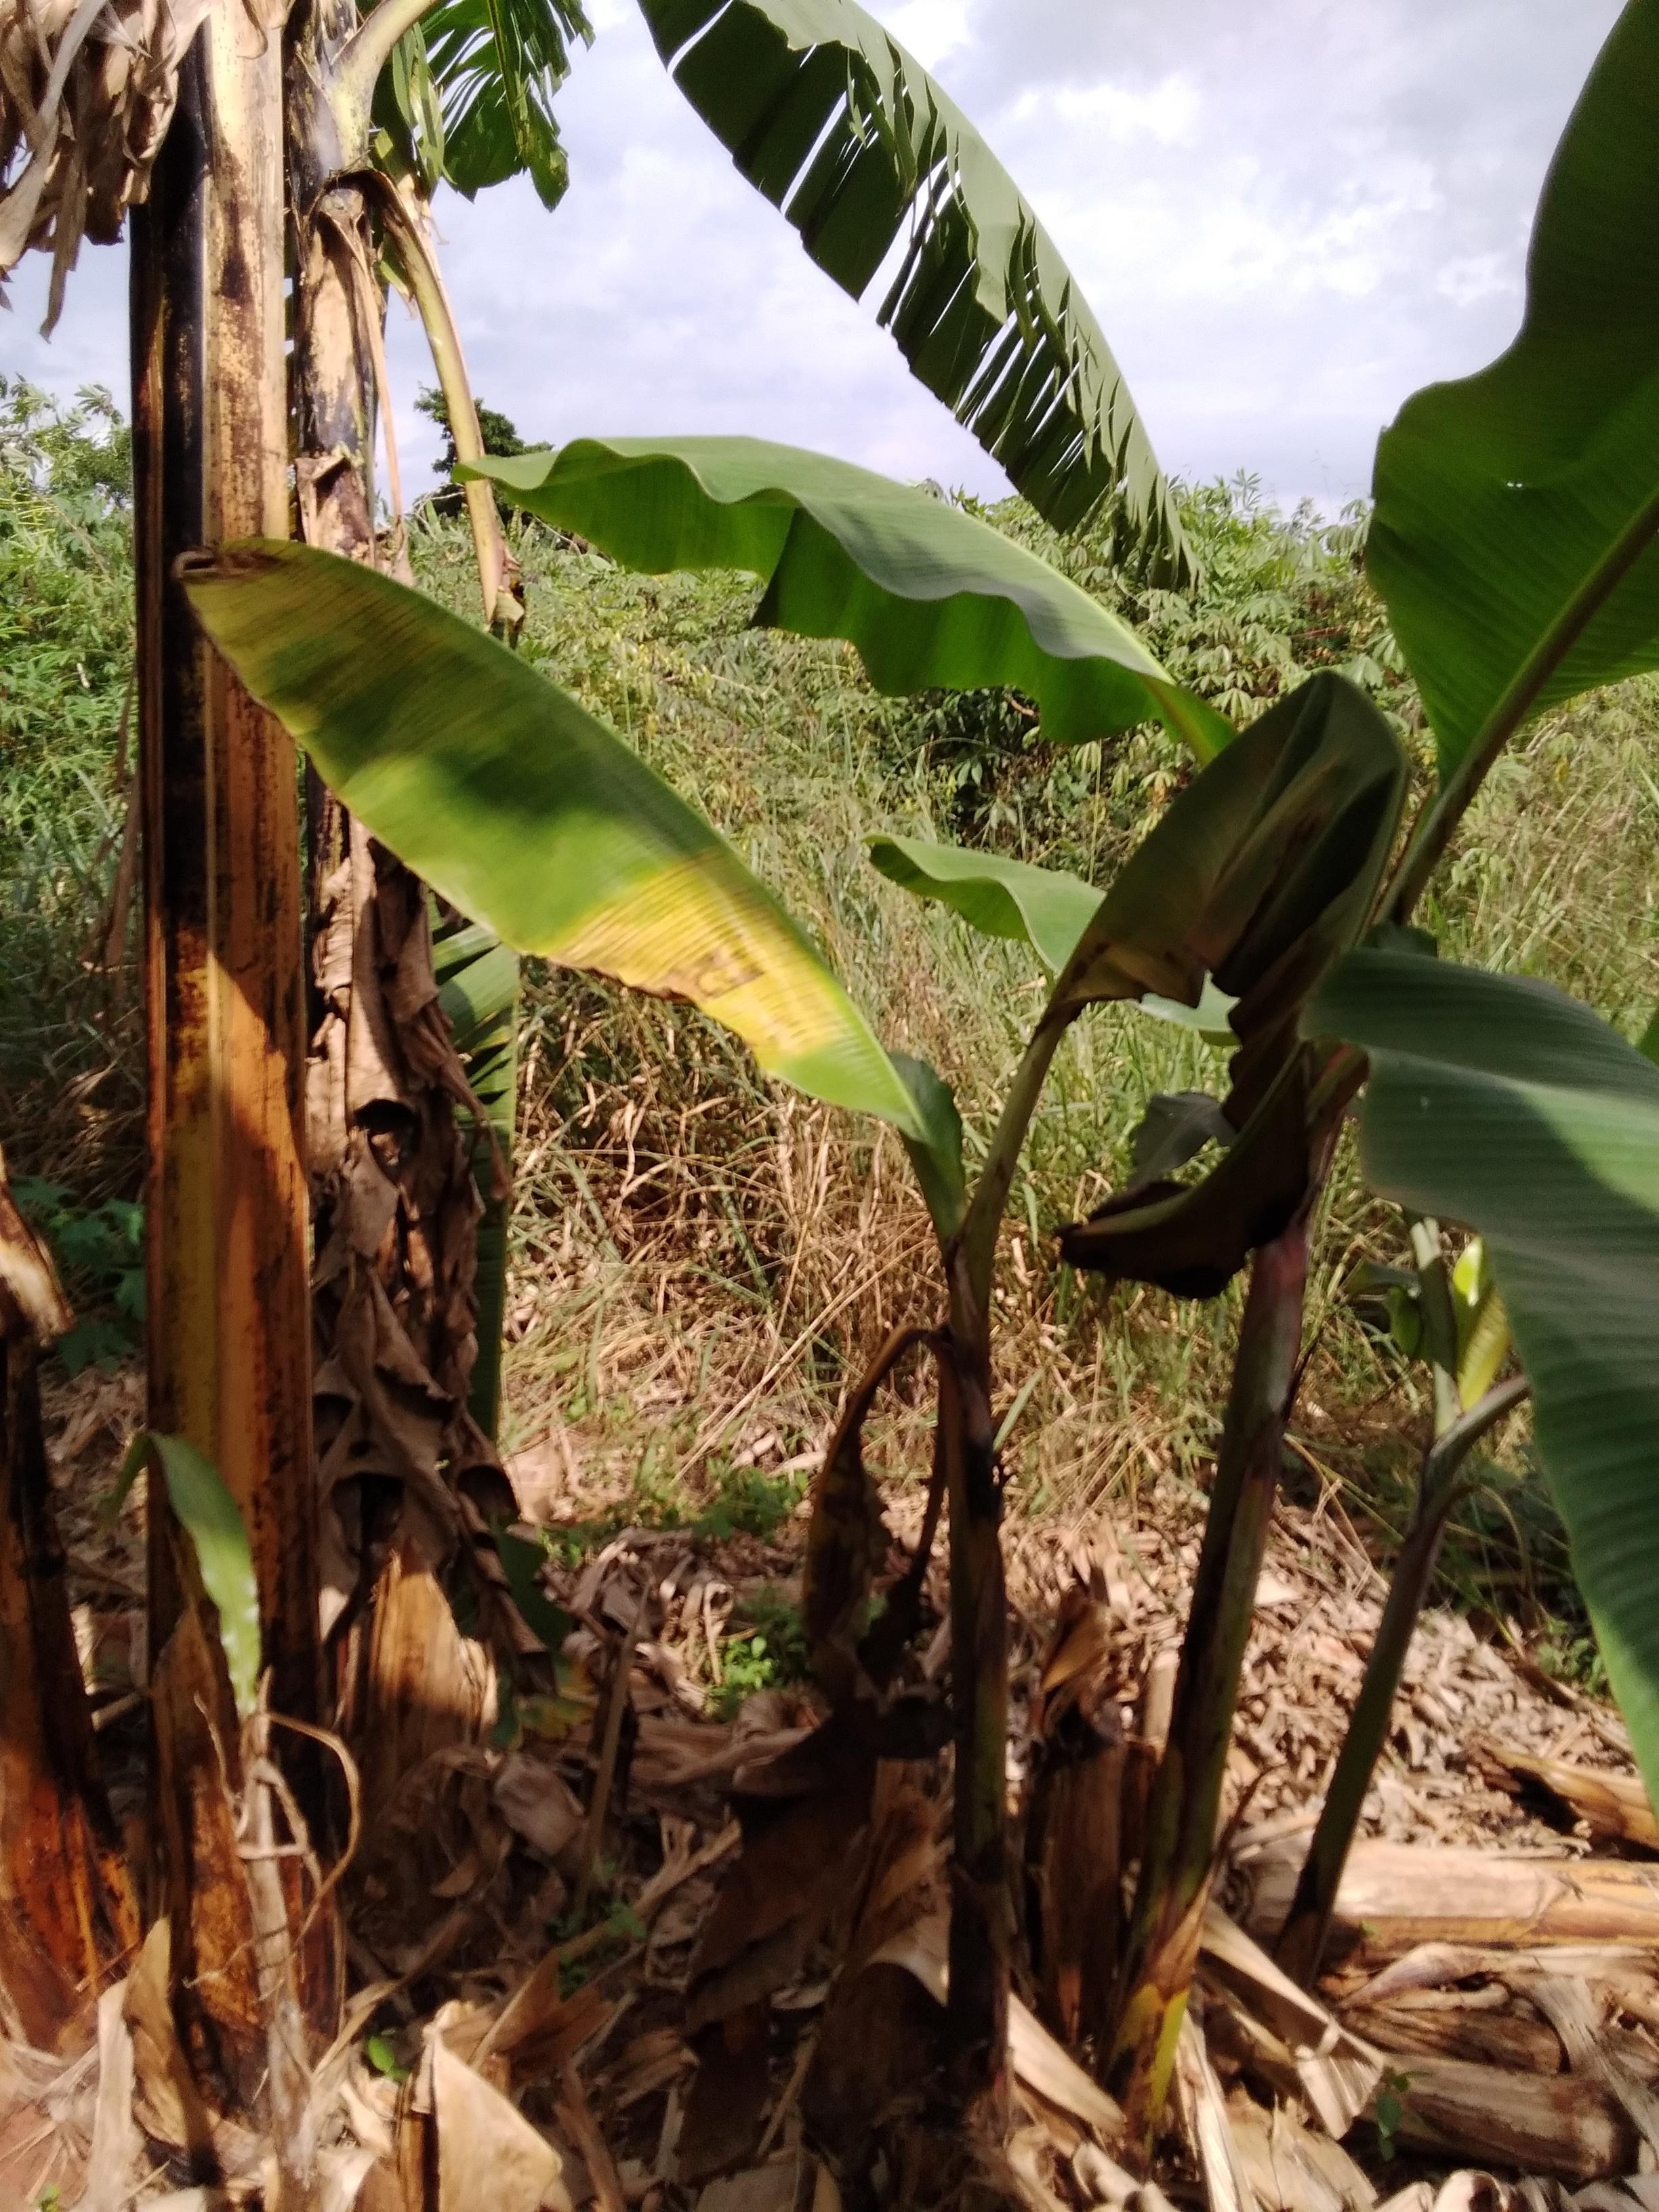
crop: banana
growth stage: vegetative
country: Uganda
